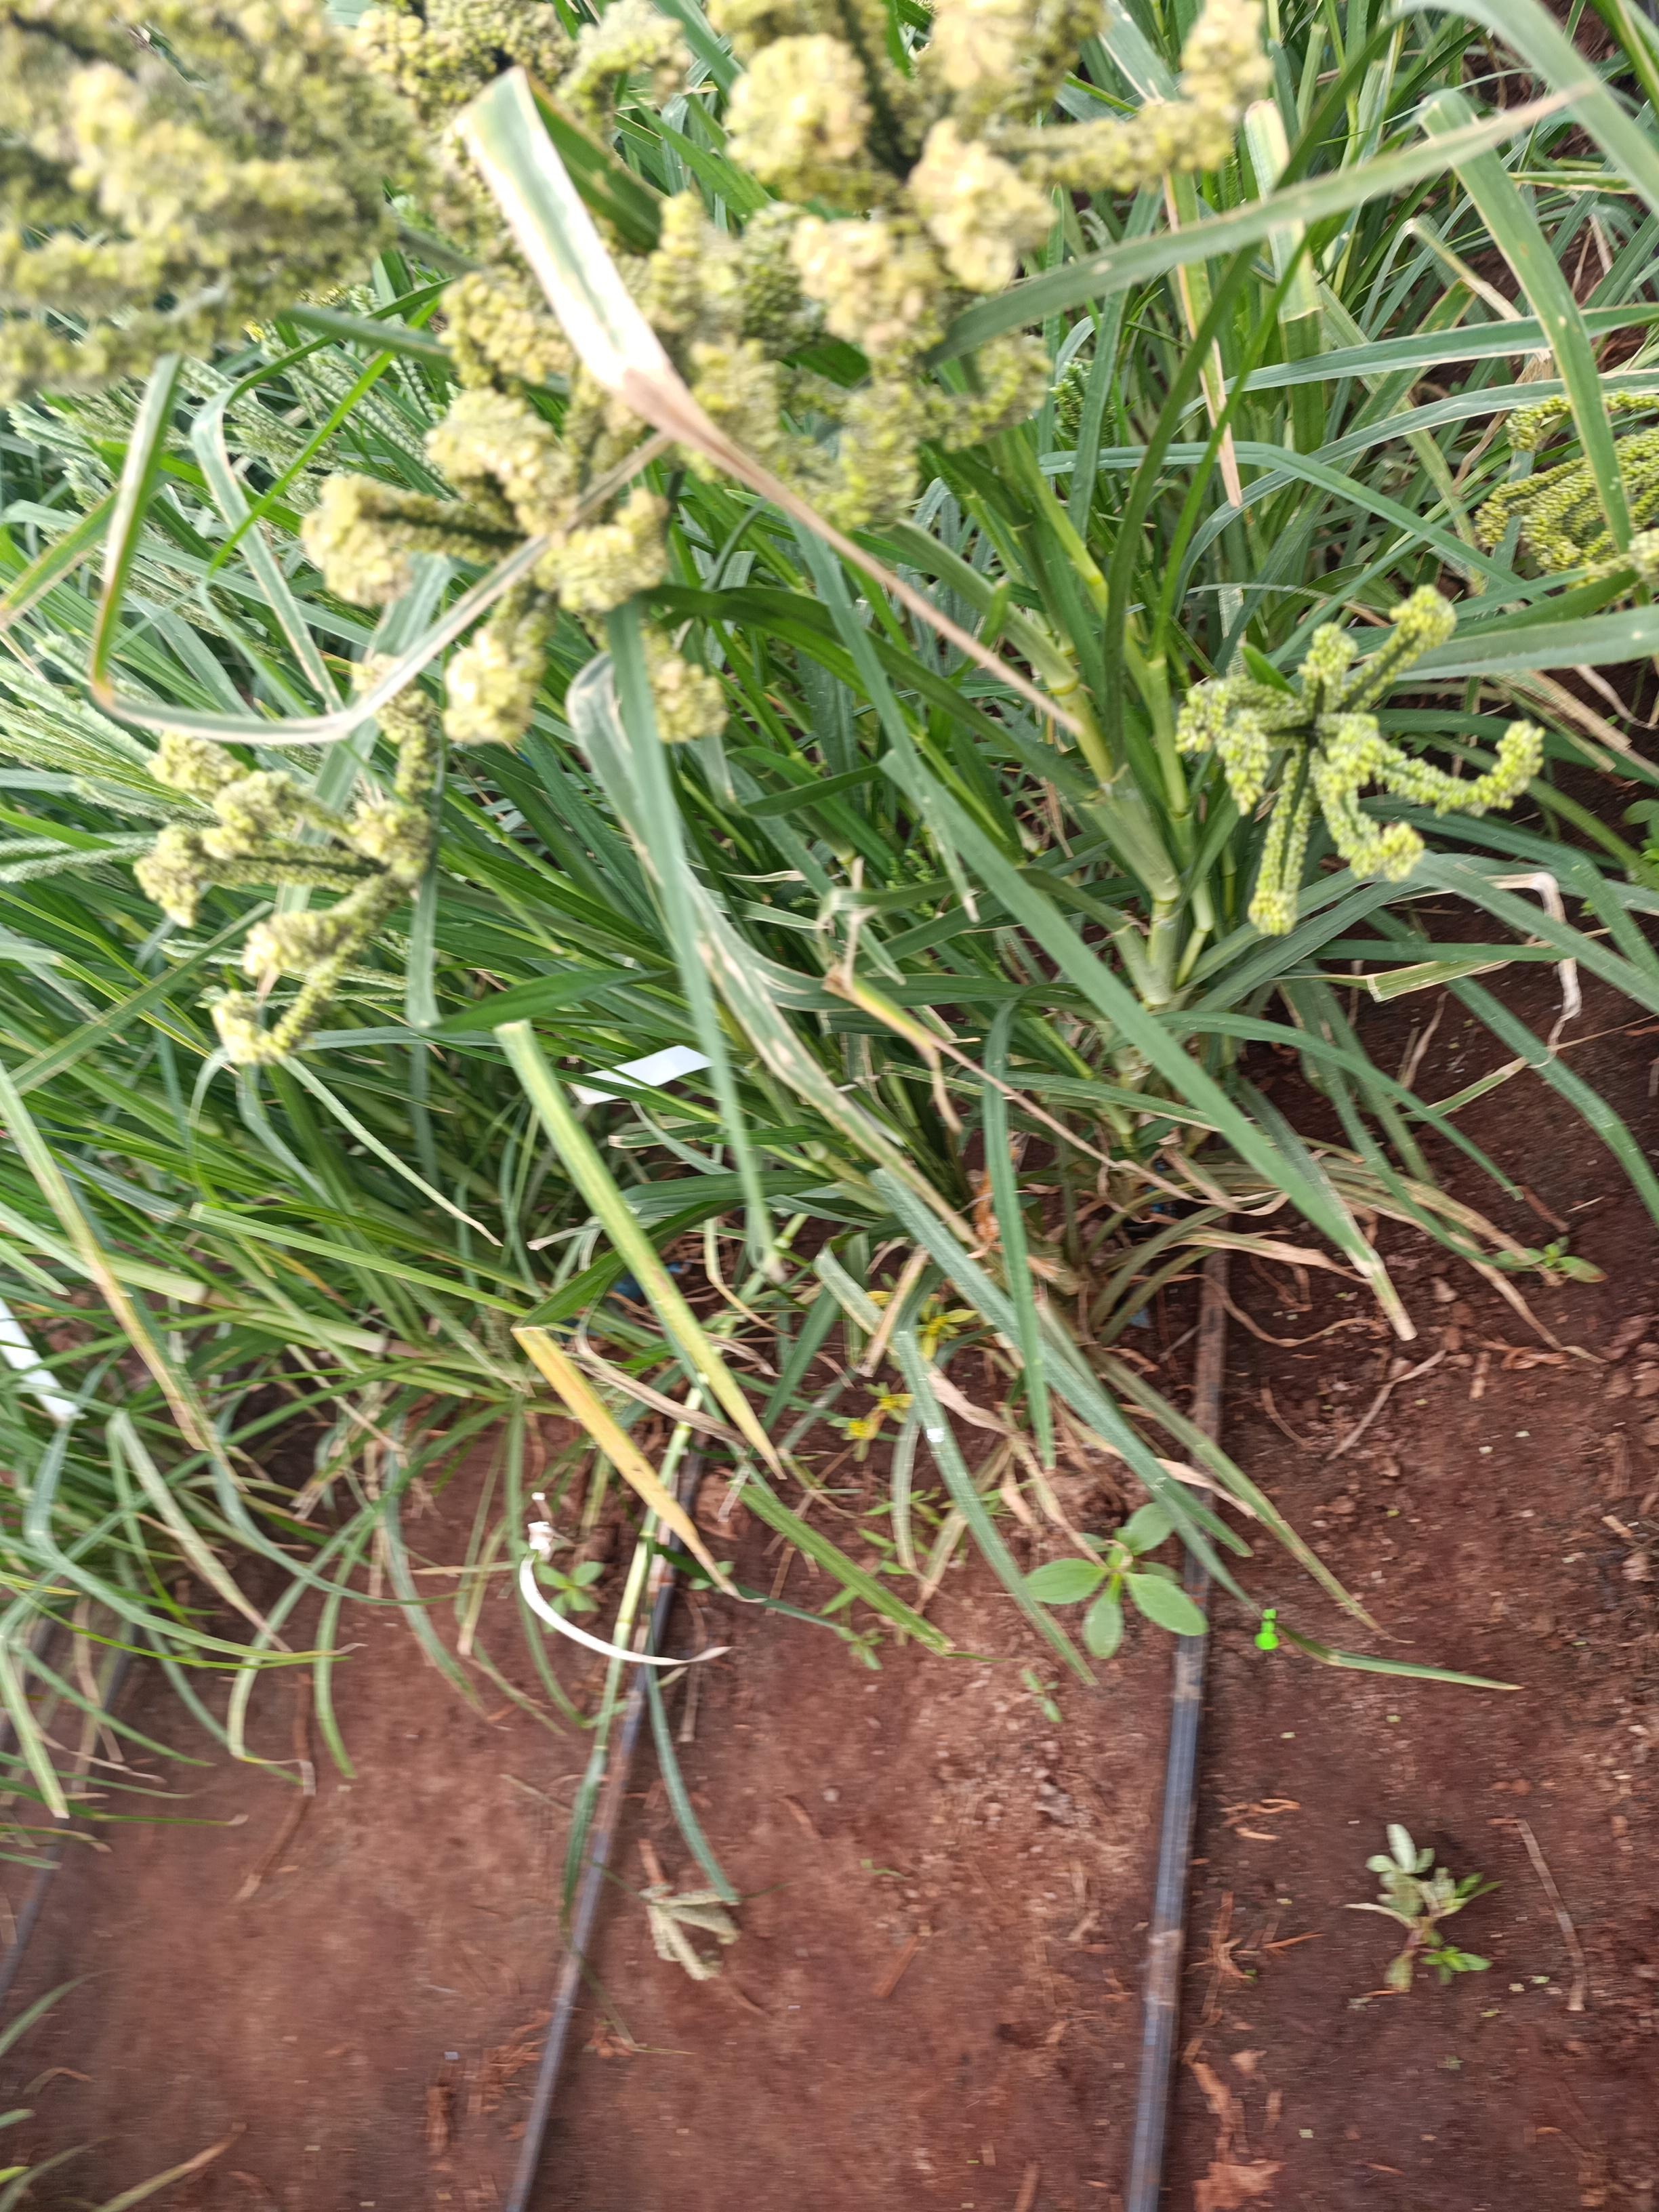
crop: finger millet
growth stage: filling grain
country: Kenya
